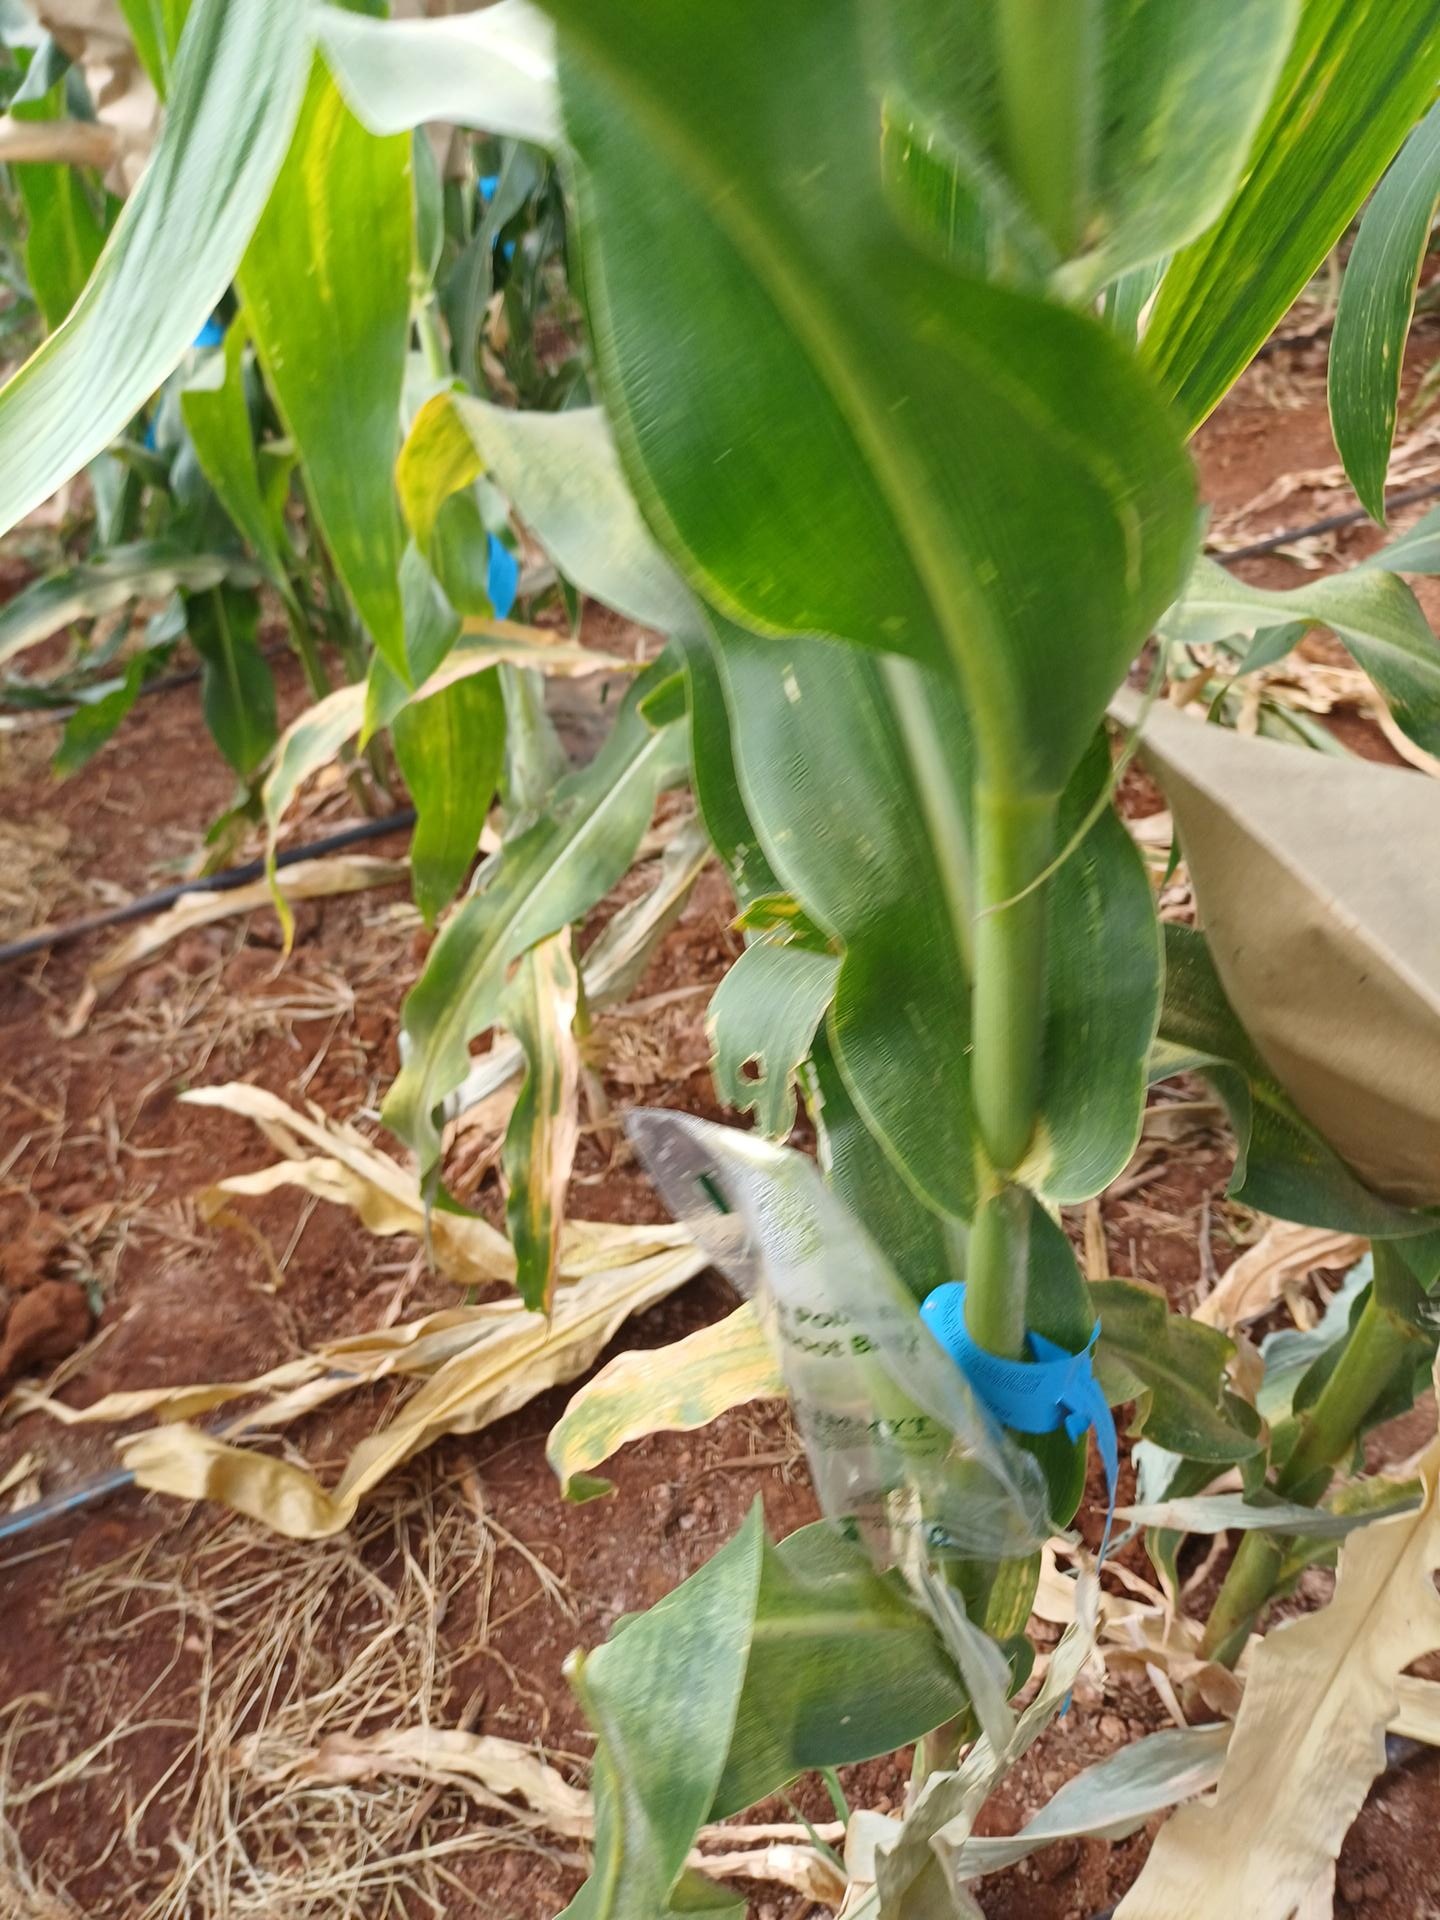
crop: maize
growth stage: flowering
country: Kenya
